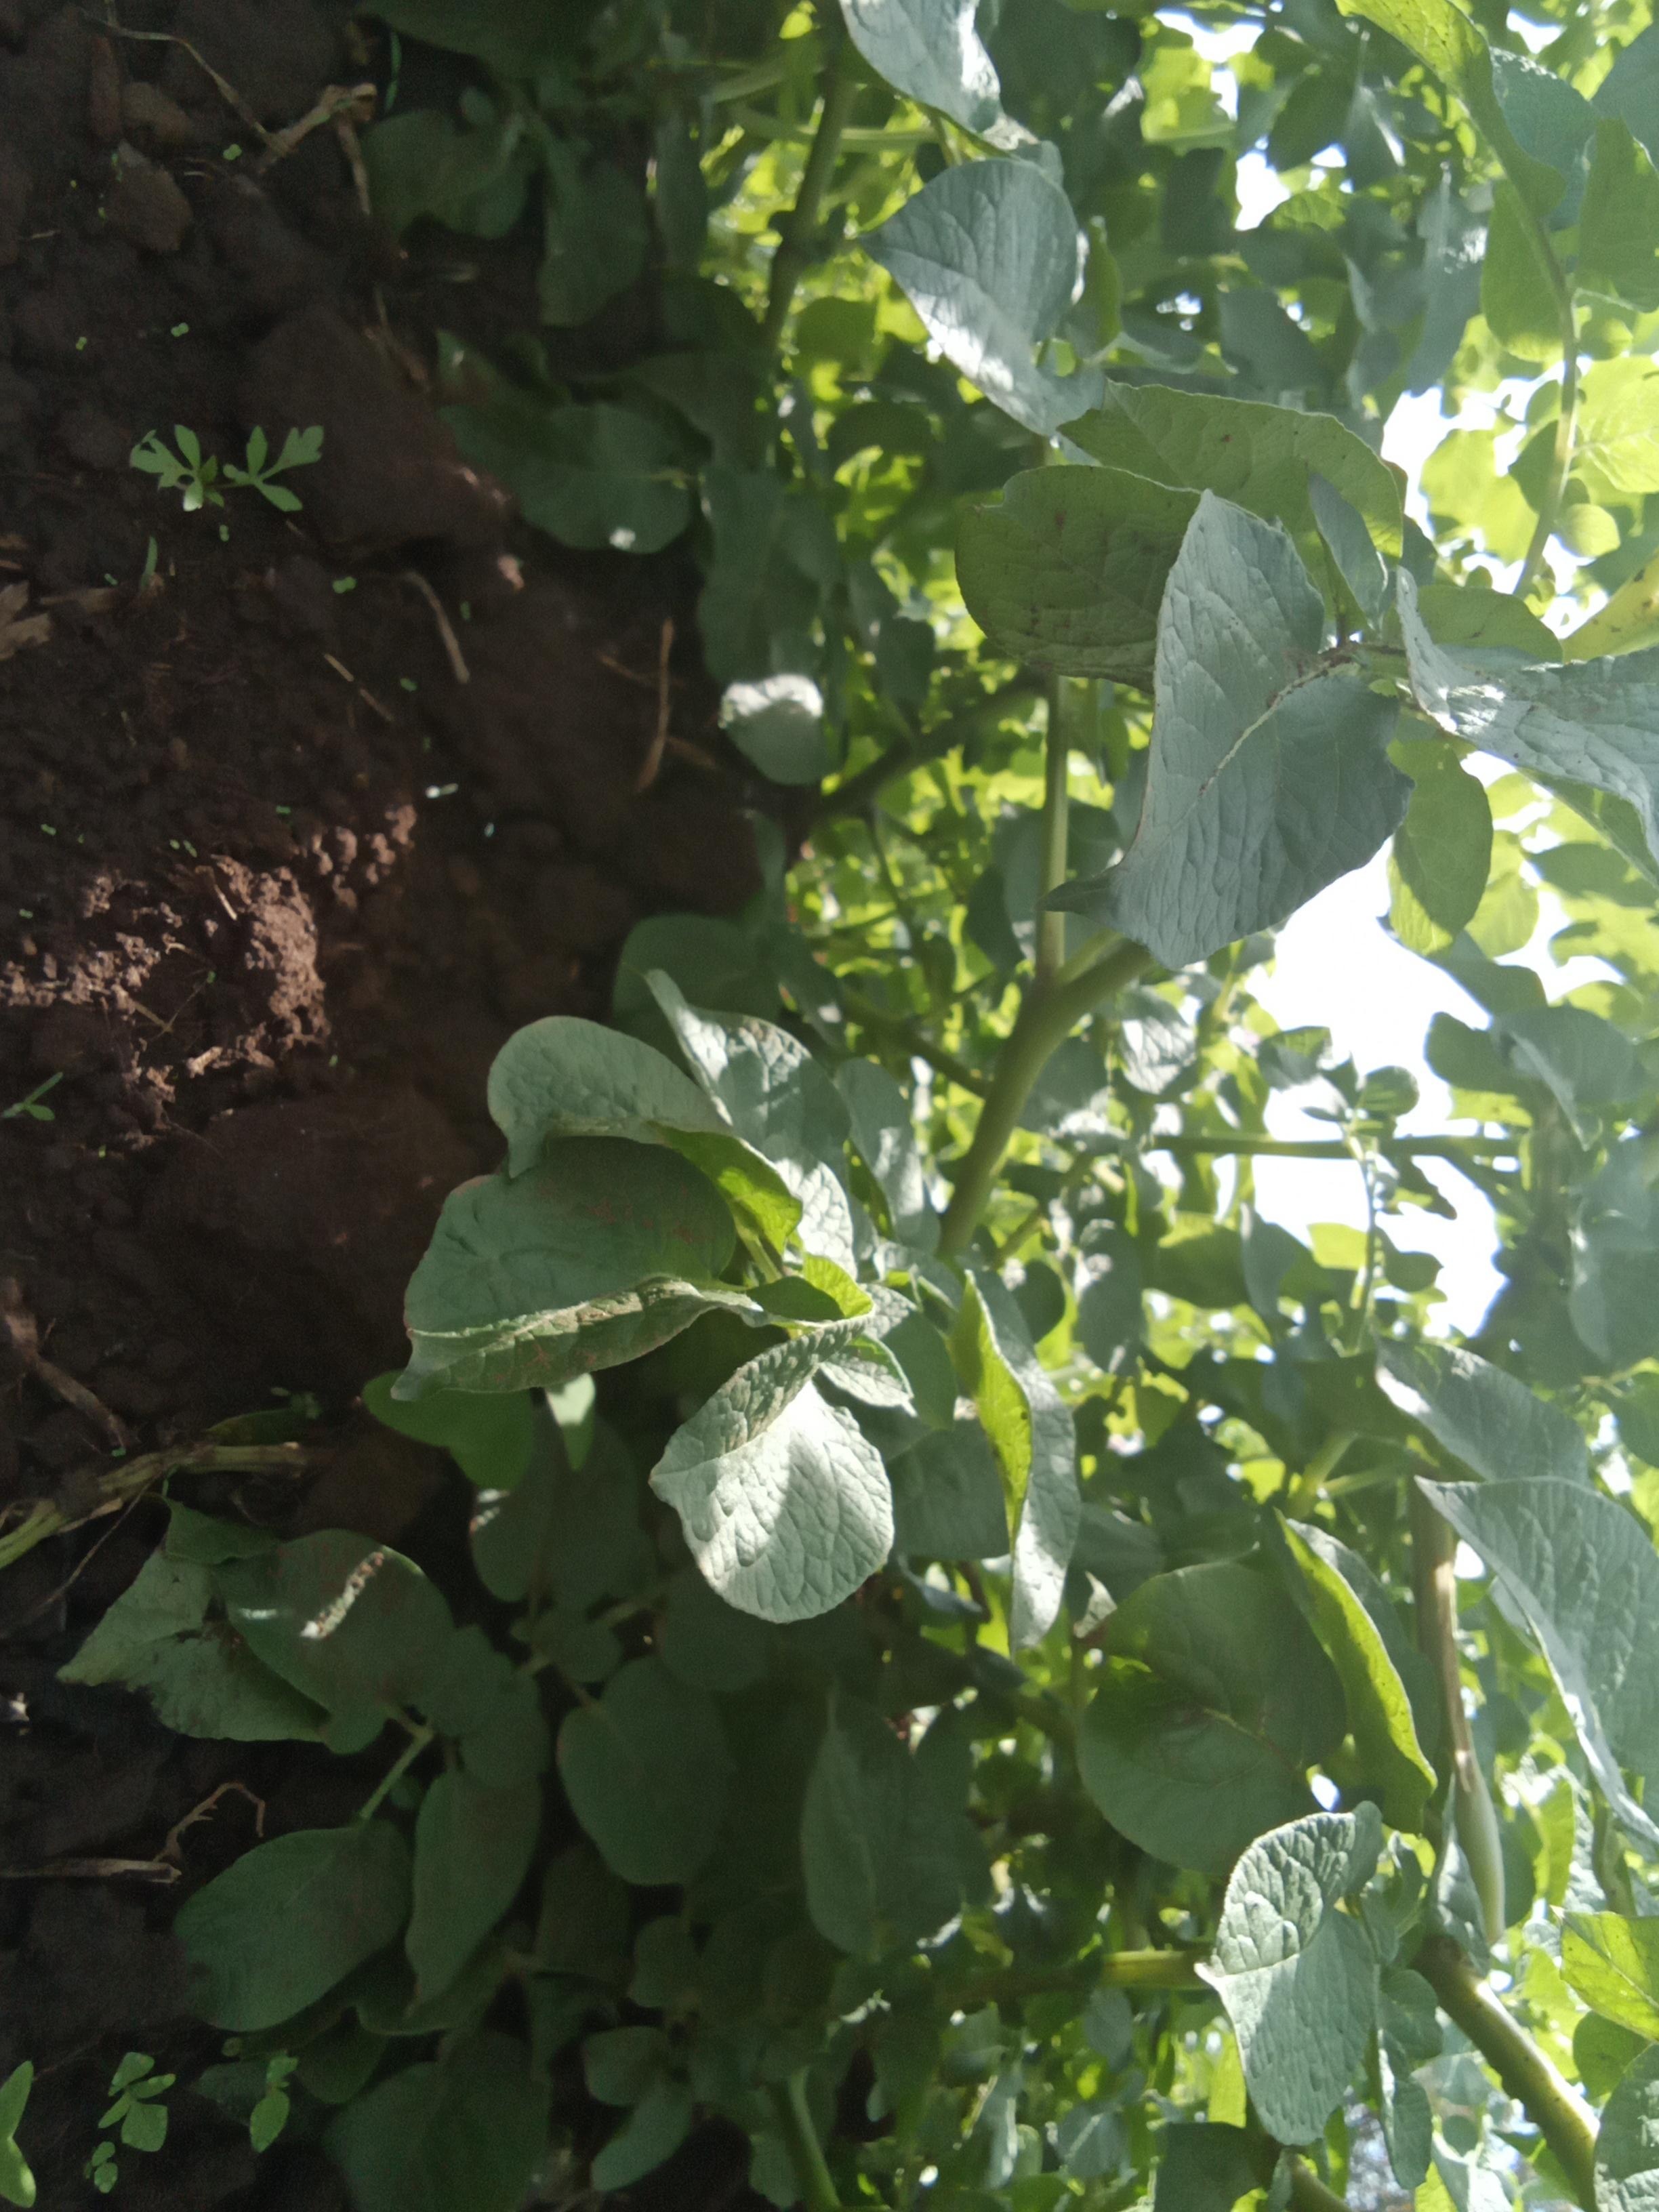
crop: potato
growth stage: flowering
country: Kenya
